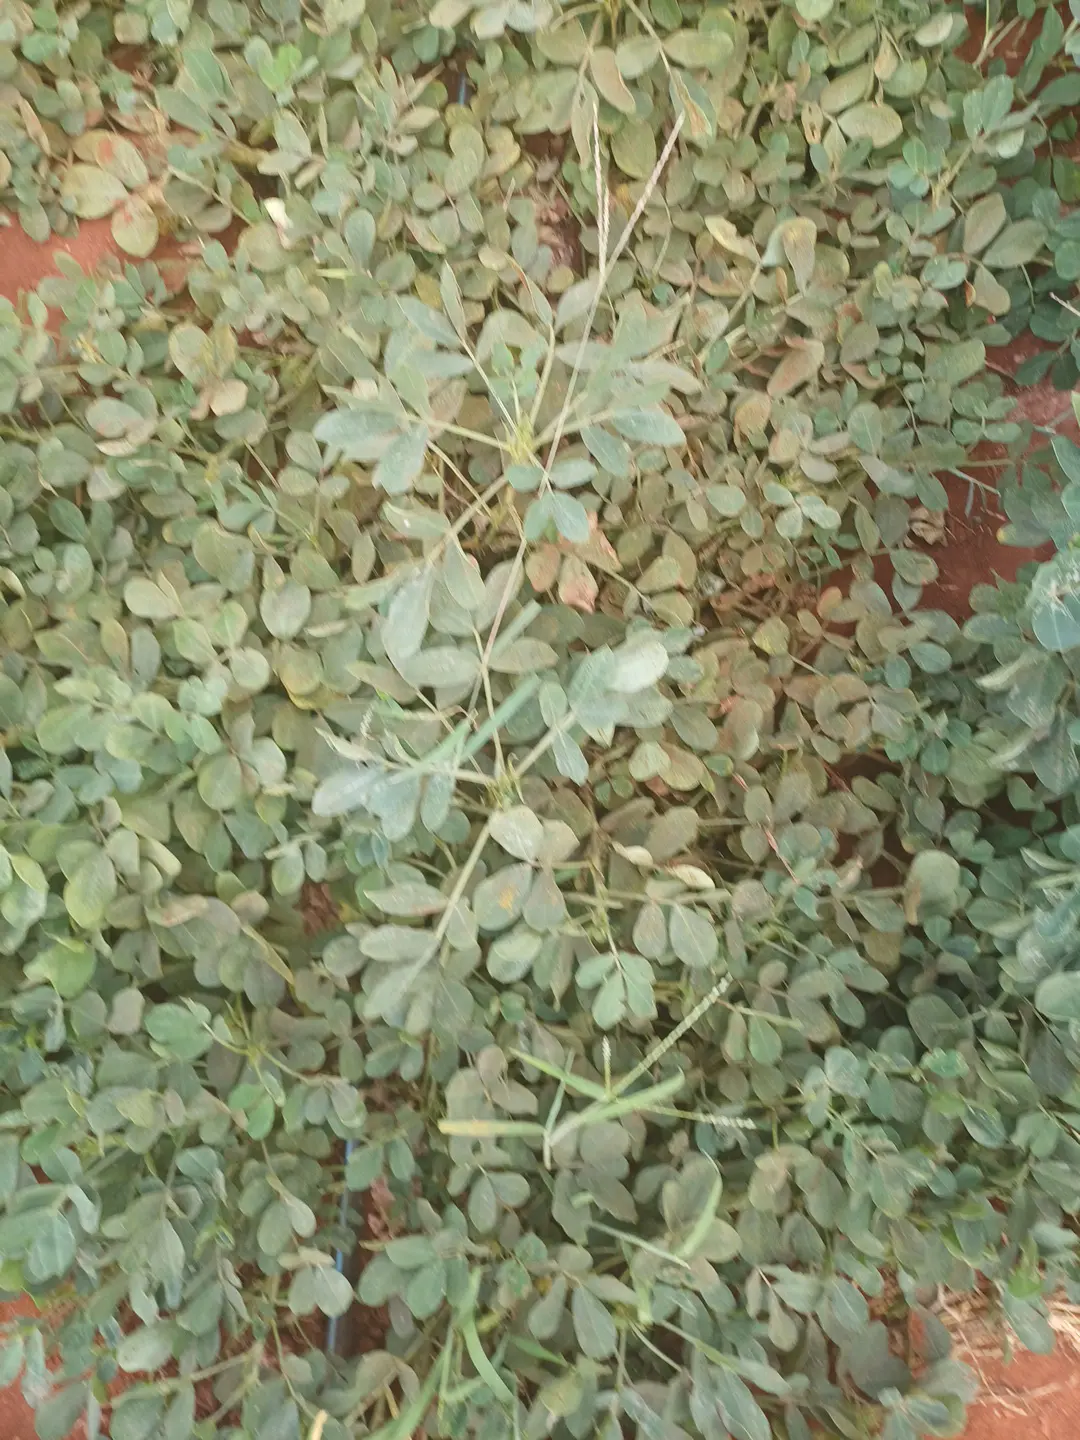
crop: groundnut
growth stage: pegging
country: Kenya
